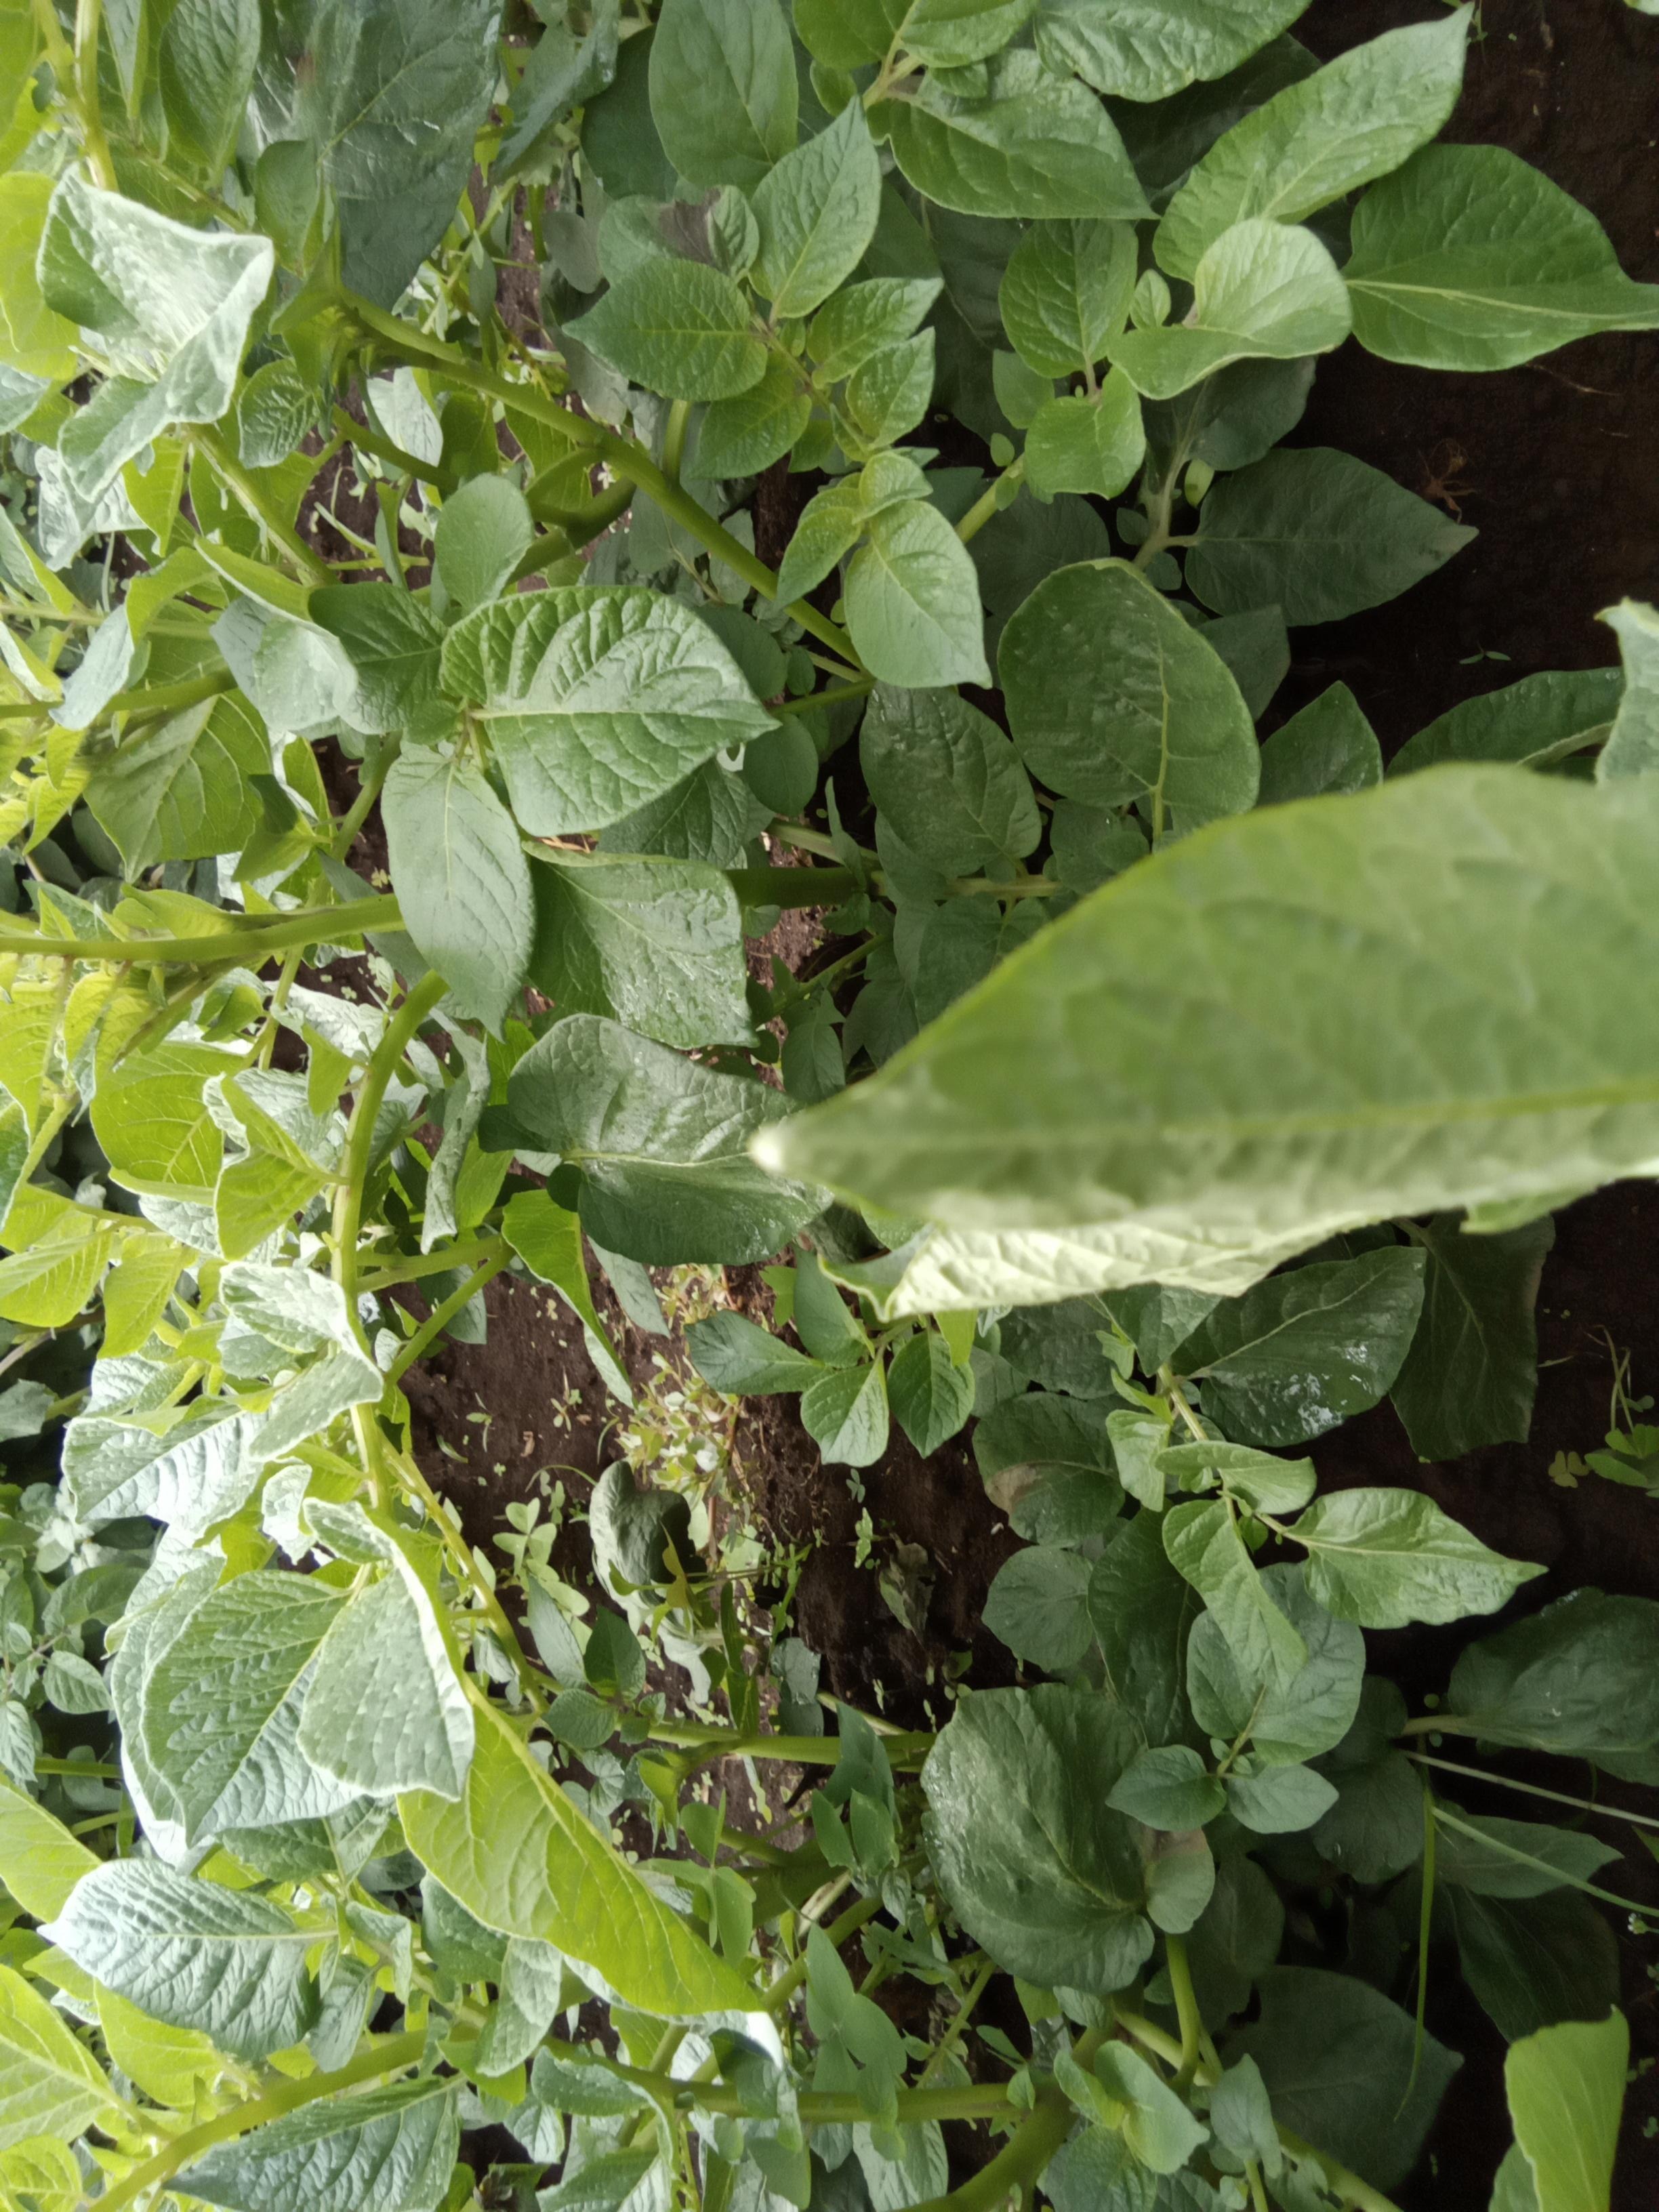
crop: potato
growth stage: vegetative
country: Kenya
